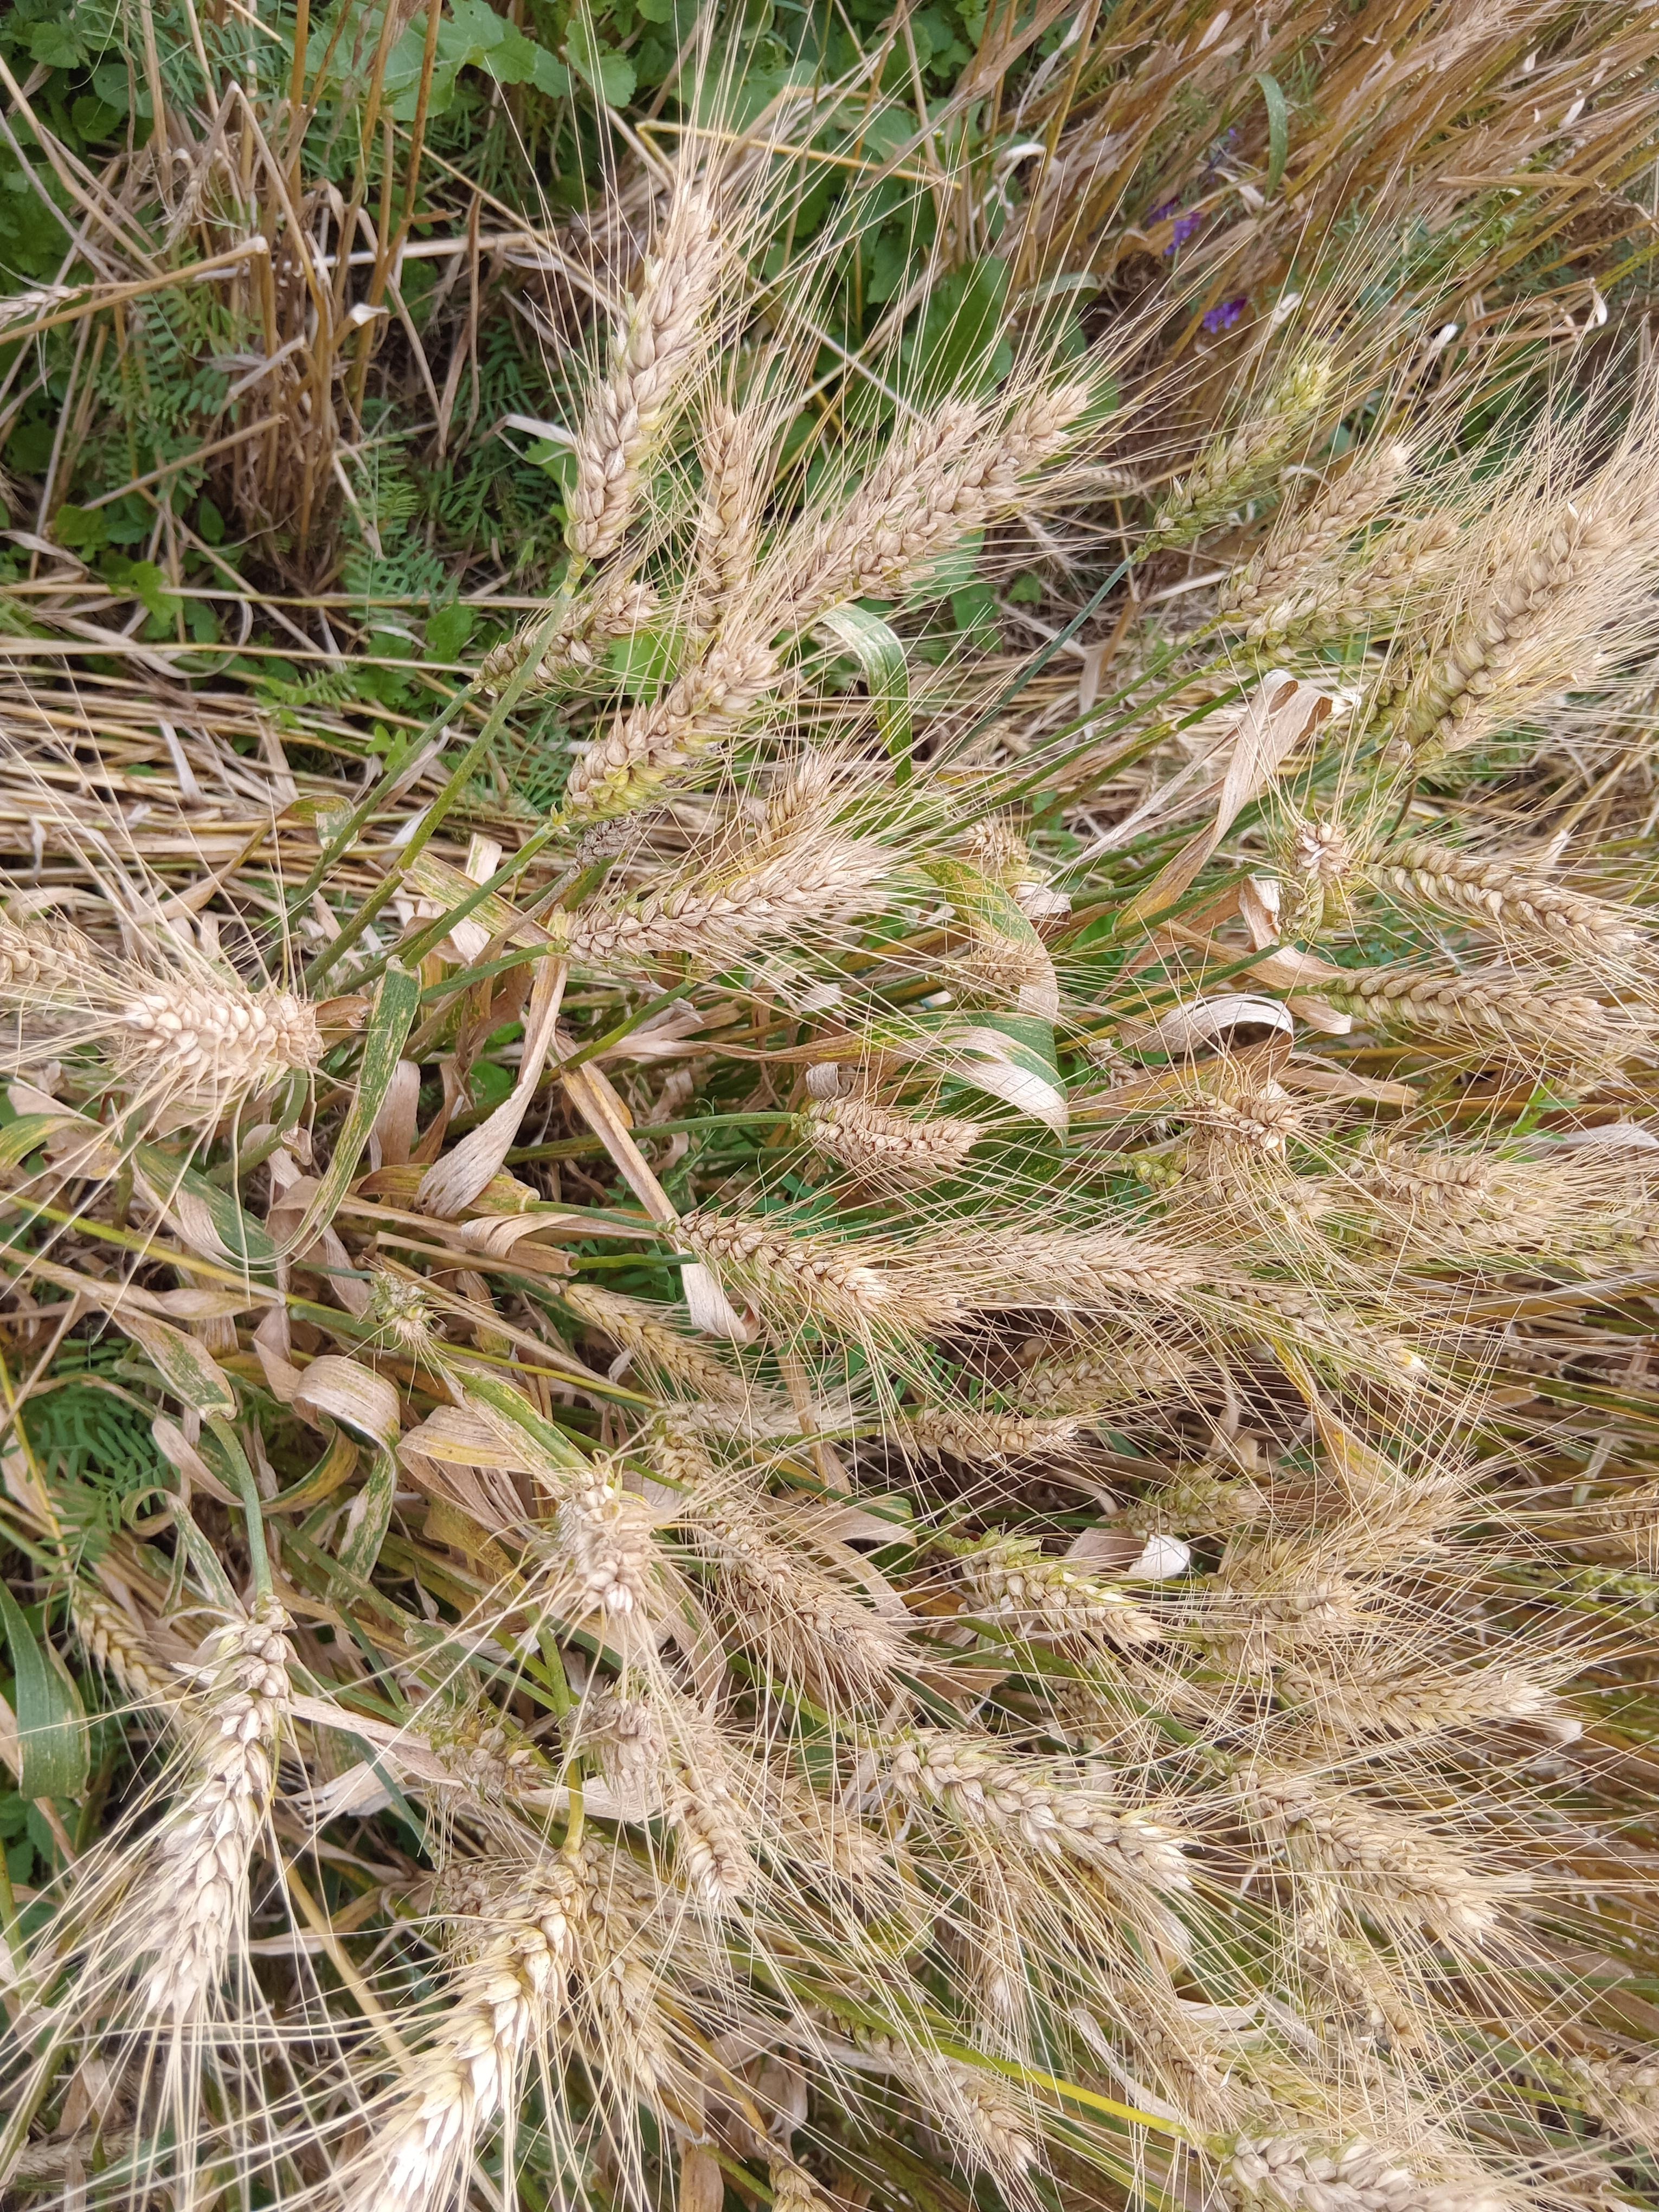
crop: wheat
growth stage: maturity
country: Kenya
